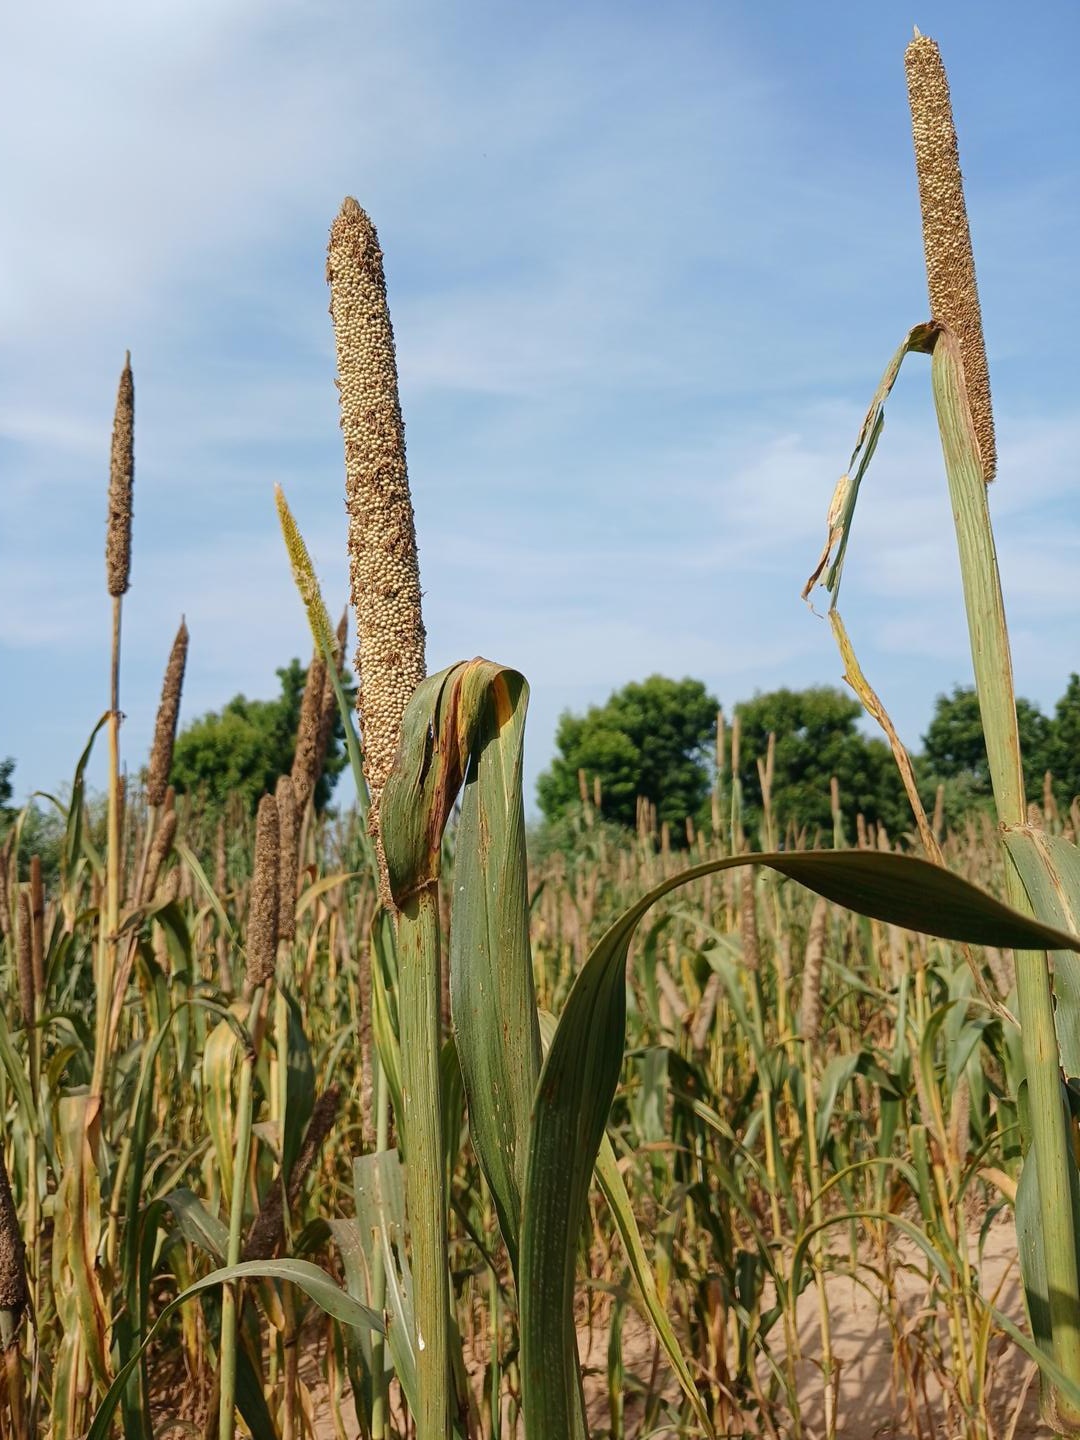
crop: pearl millet
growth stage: maturity
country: Senegal
